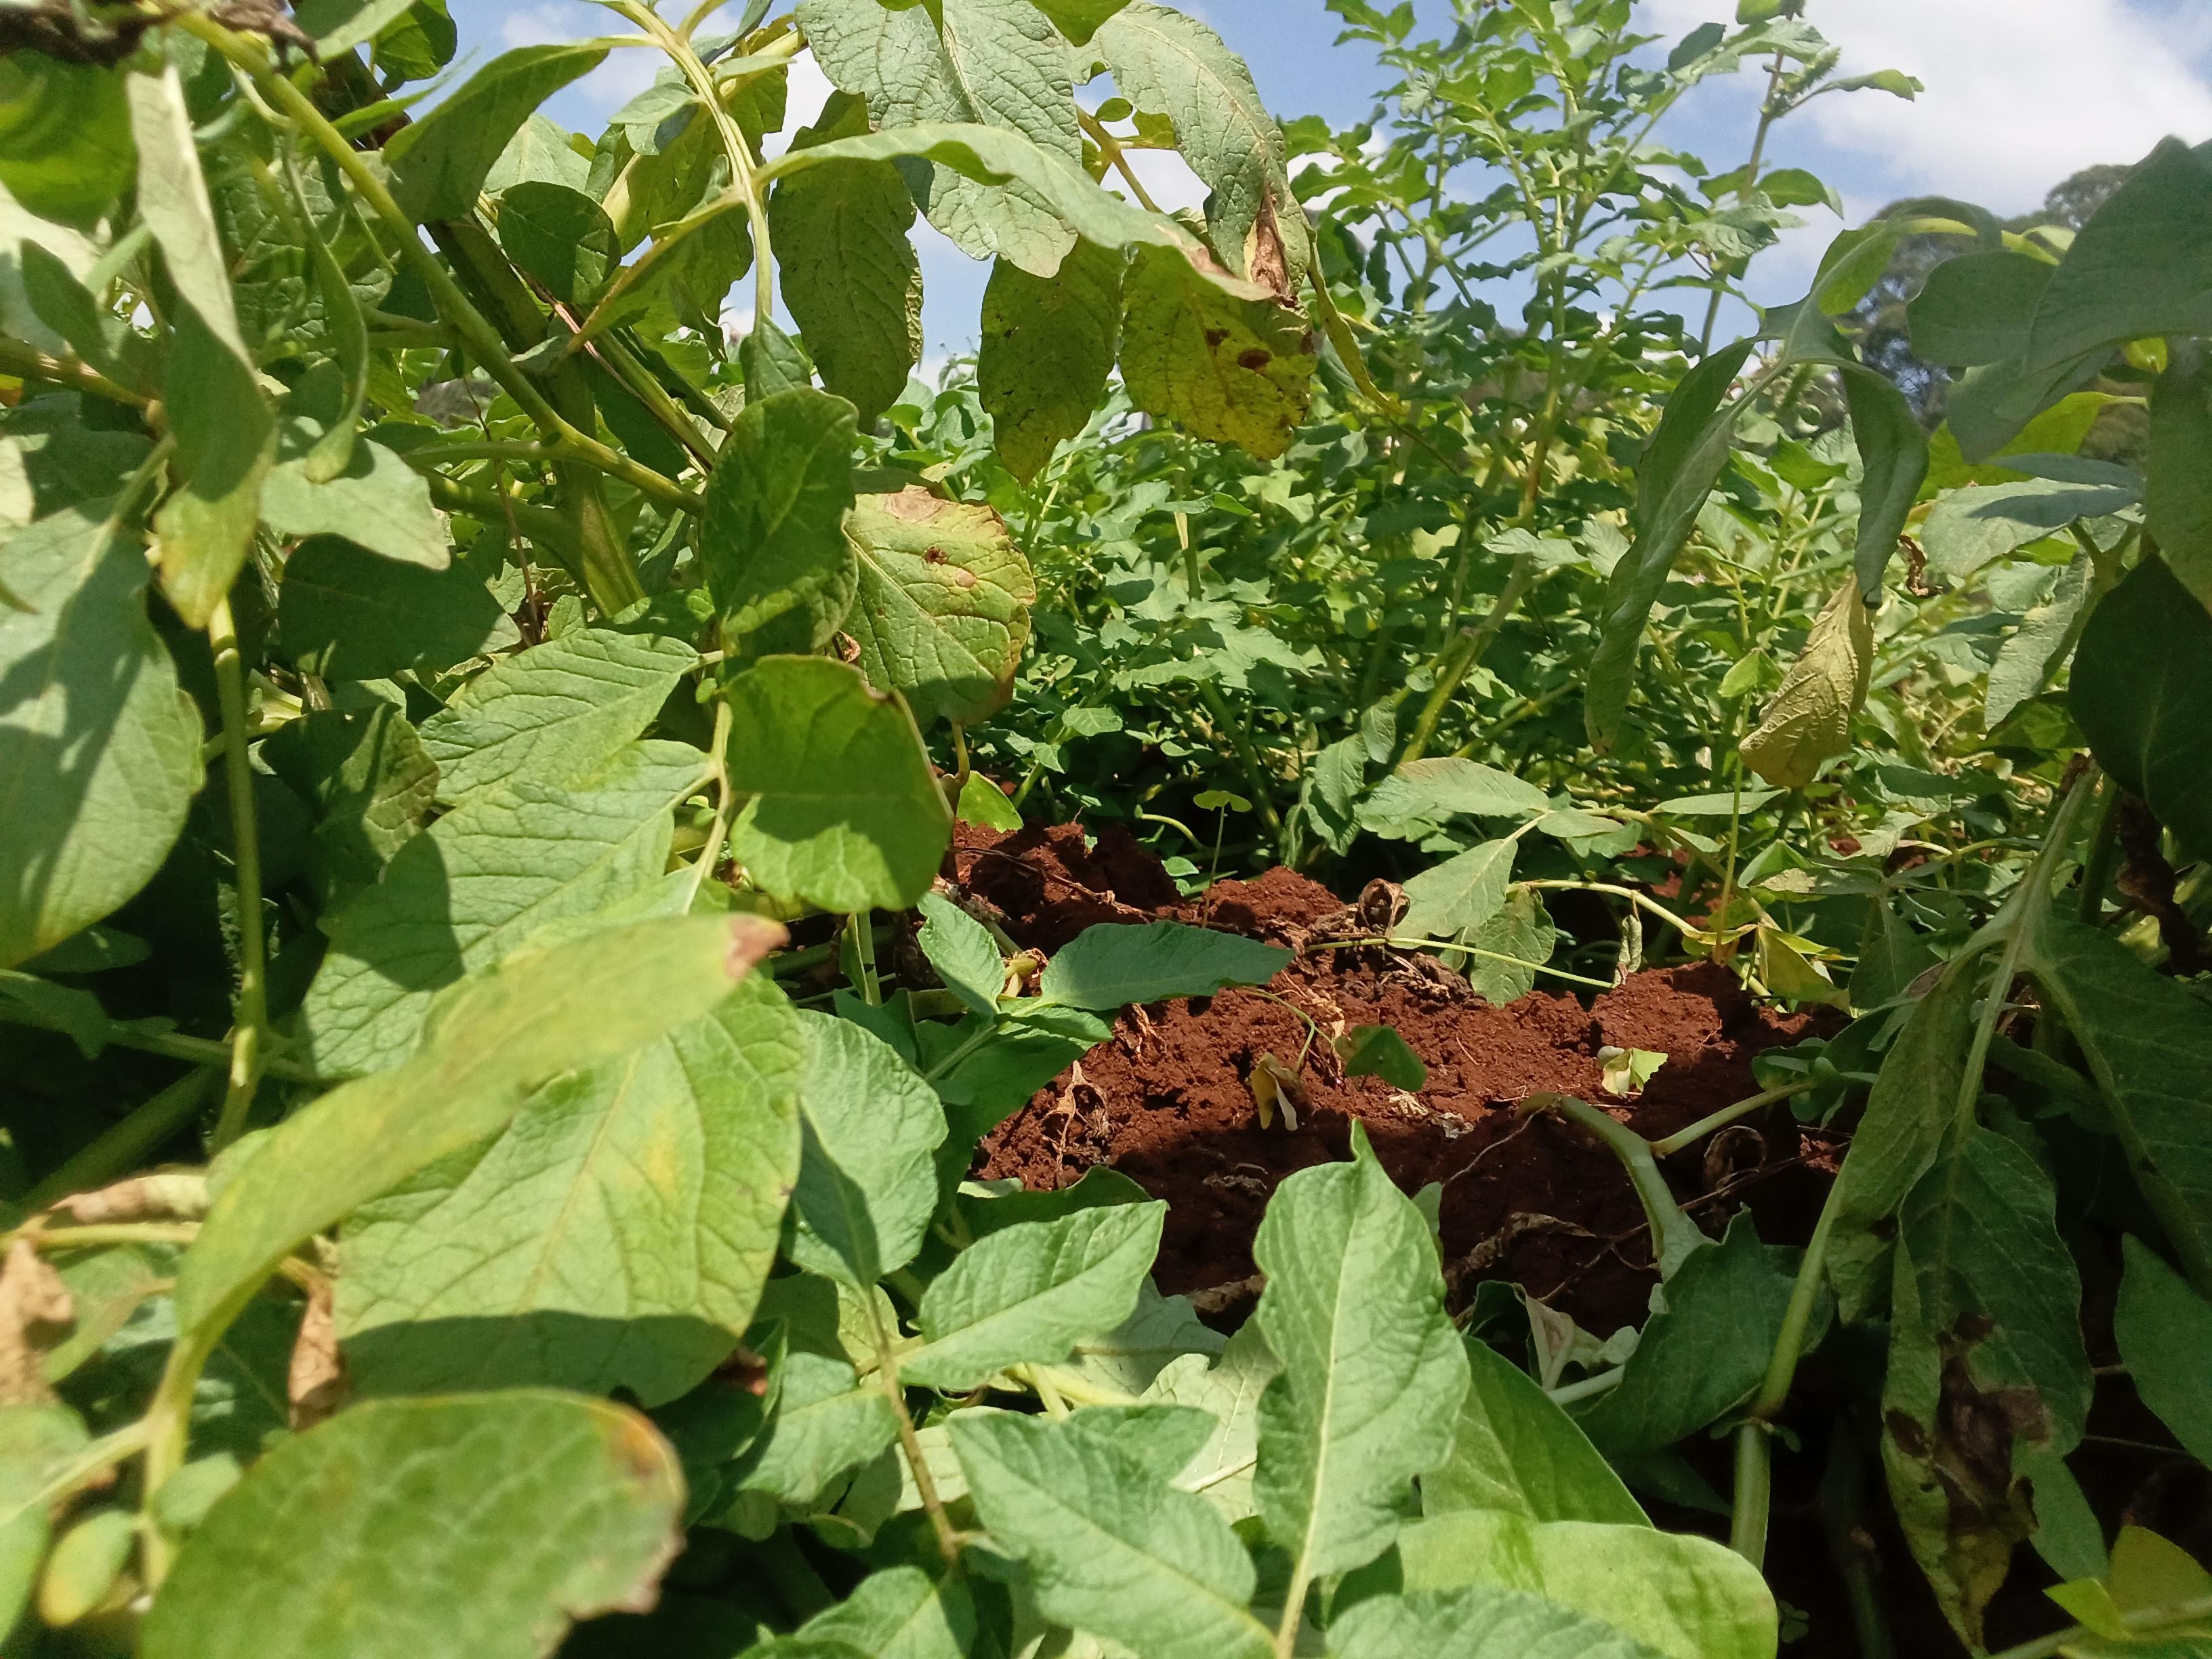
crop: potato
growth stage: harvest maturity
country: Kenya
